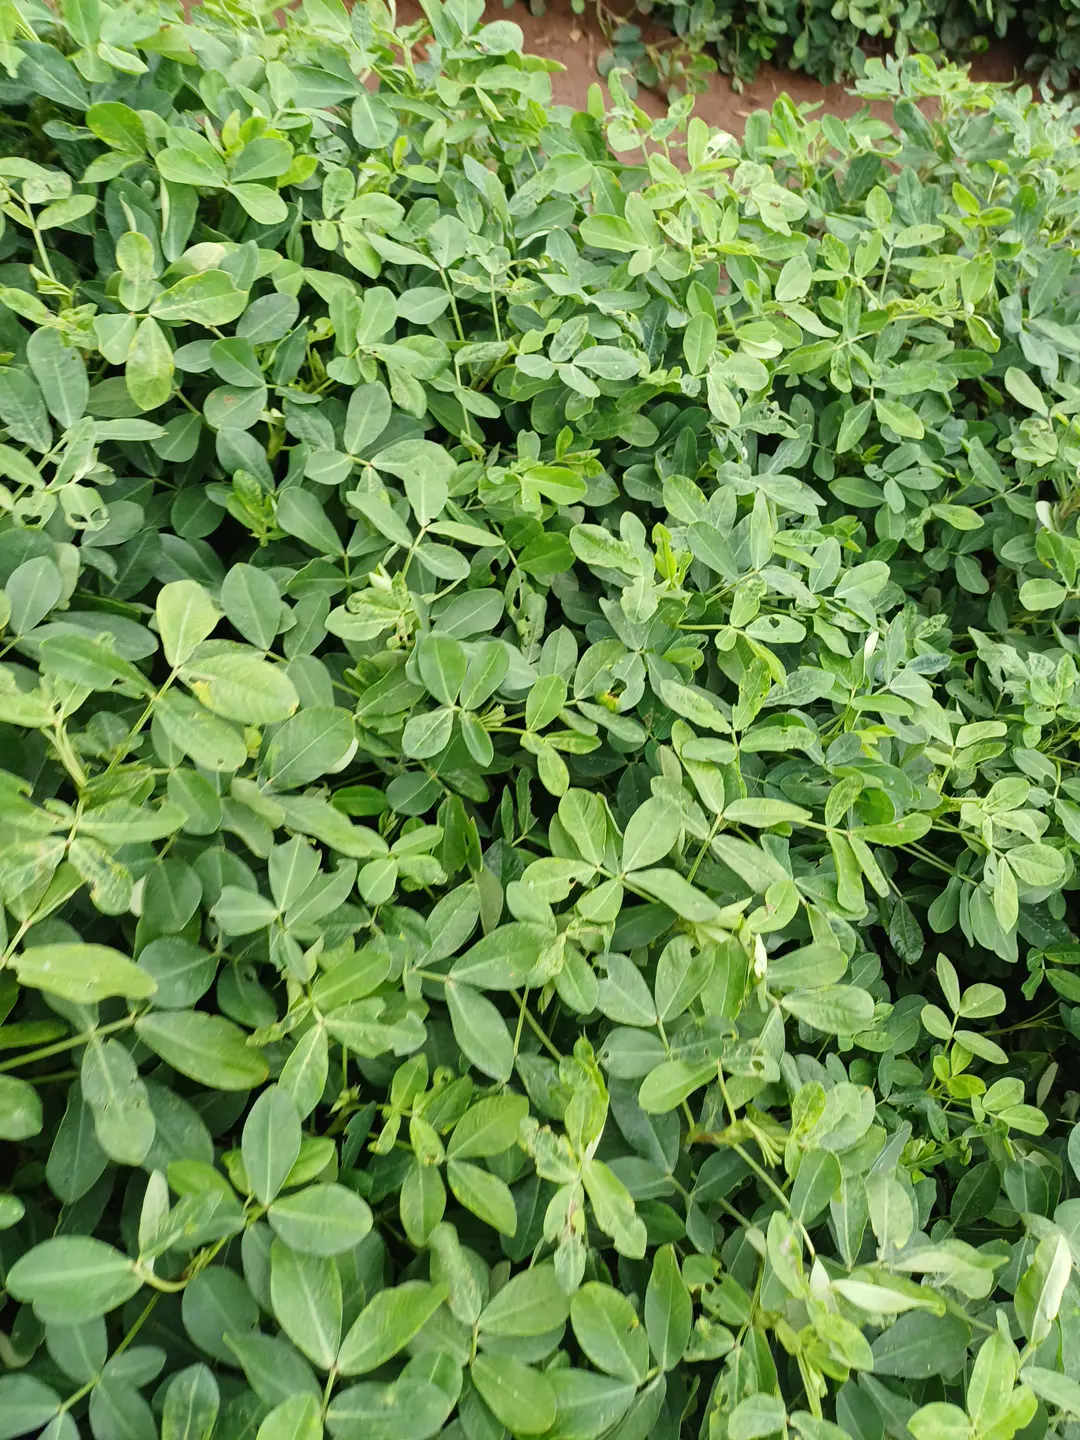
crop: groundnut
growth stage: pegging
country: Kenya
